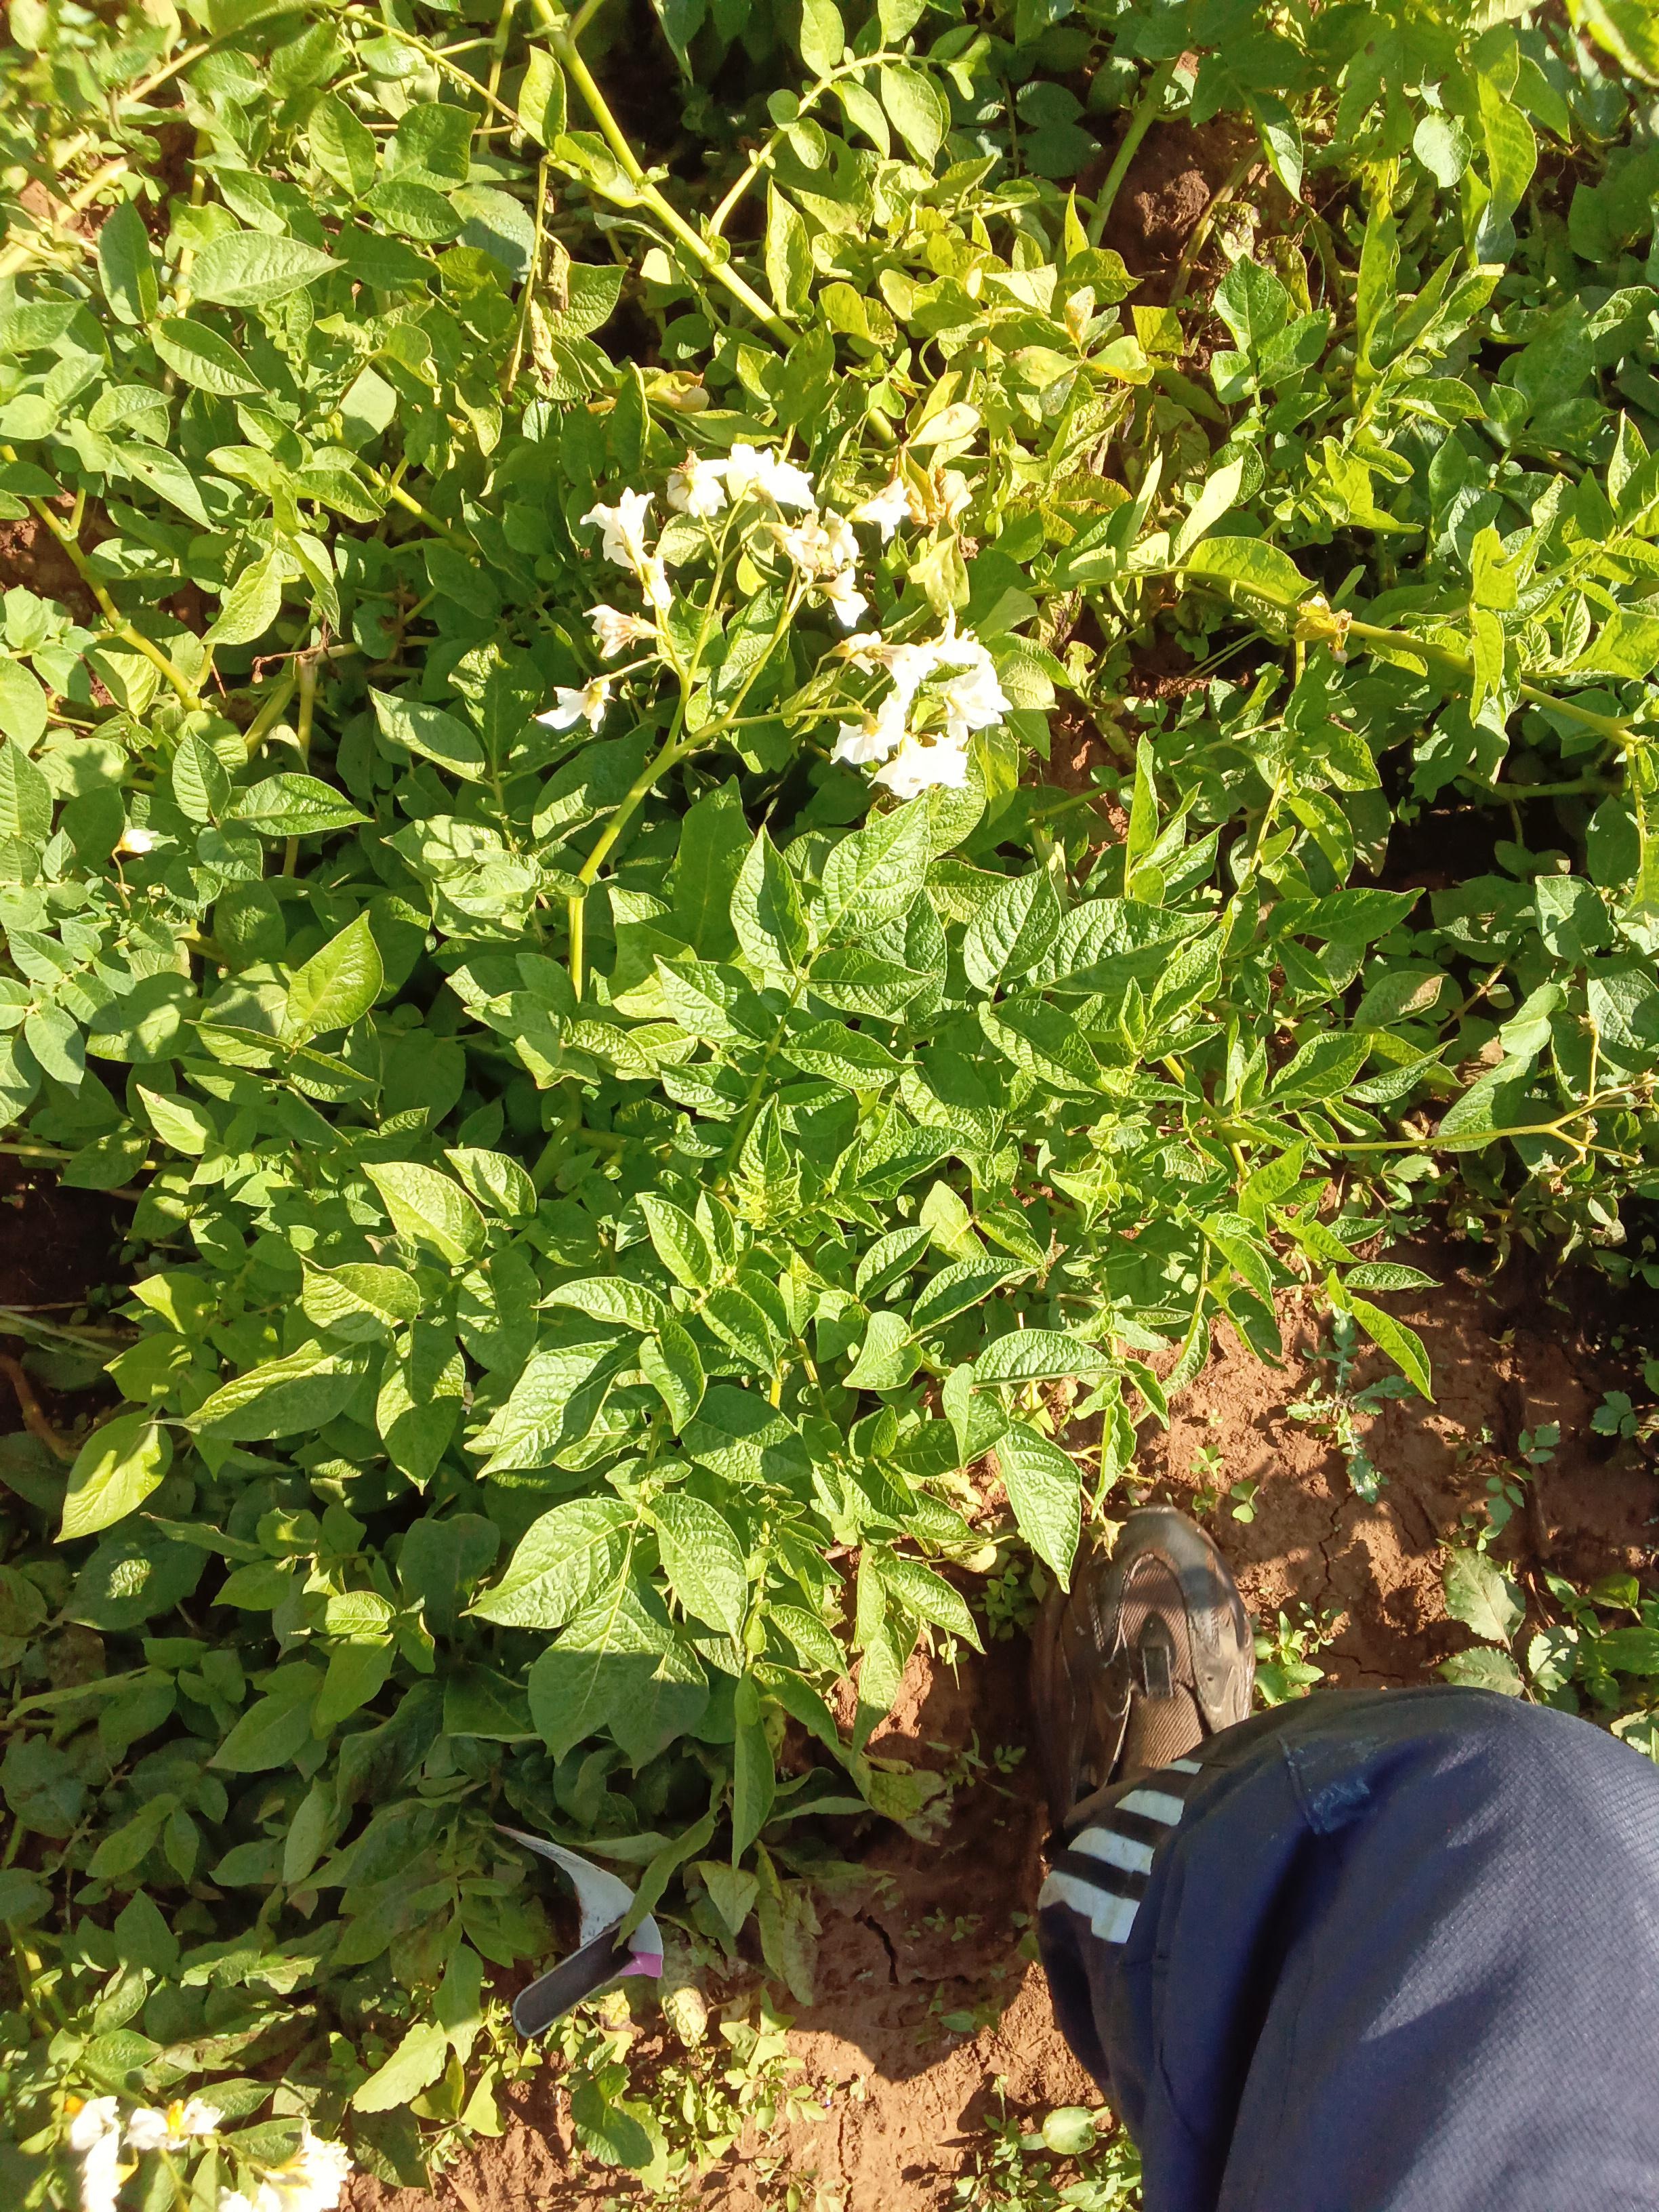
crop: potato
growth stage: flowering
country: Kenya
